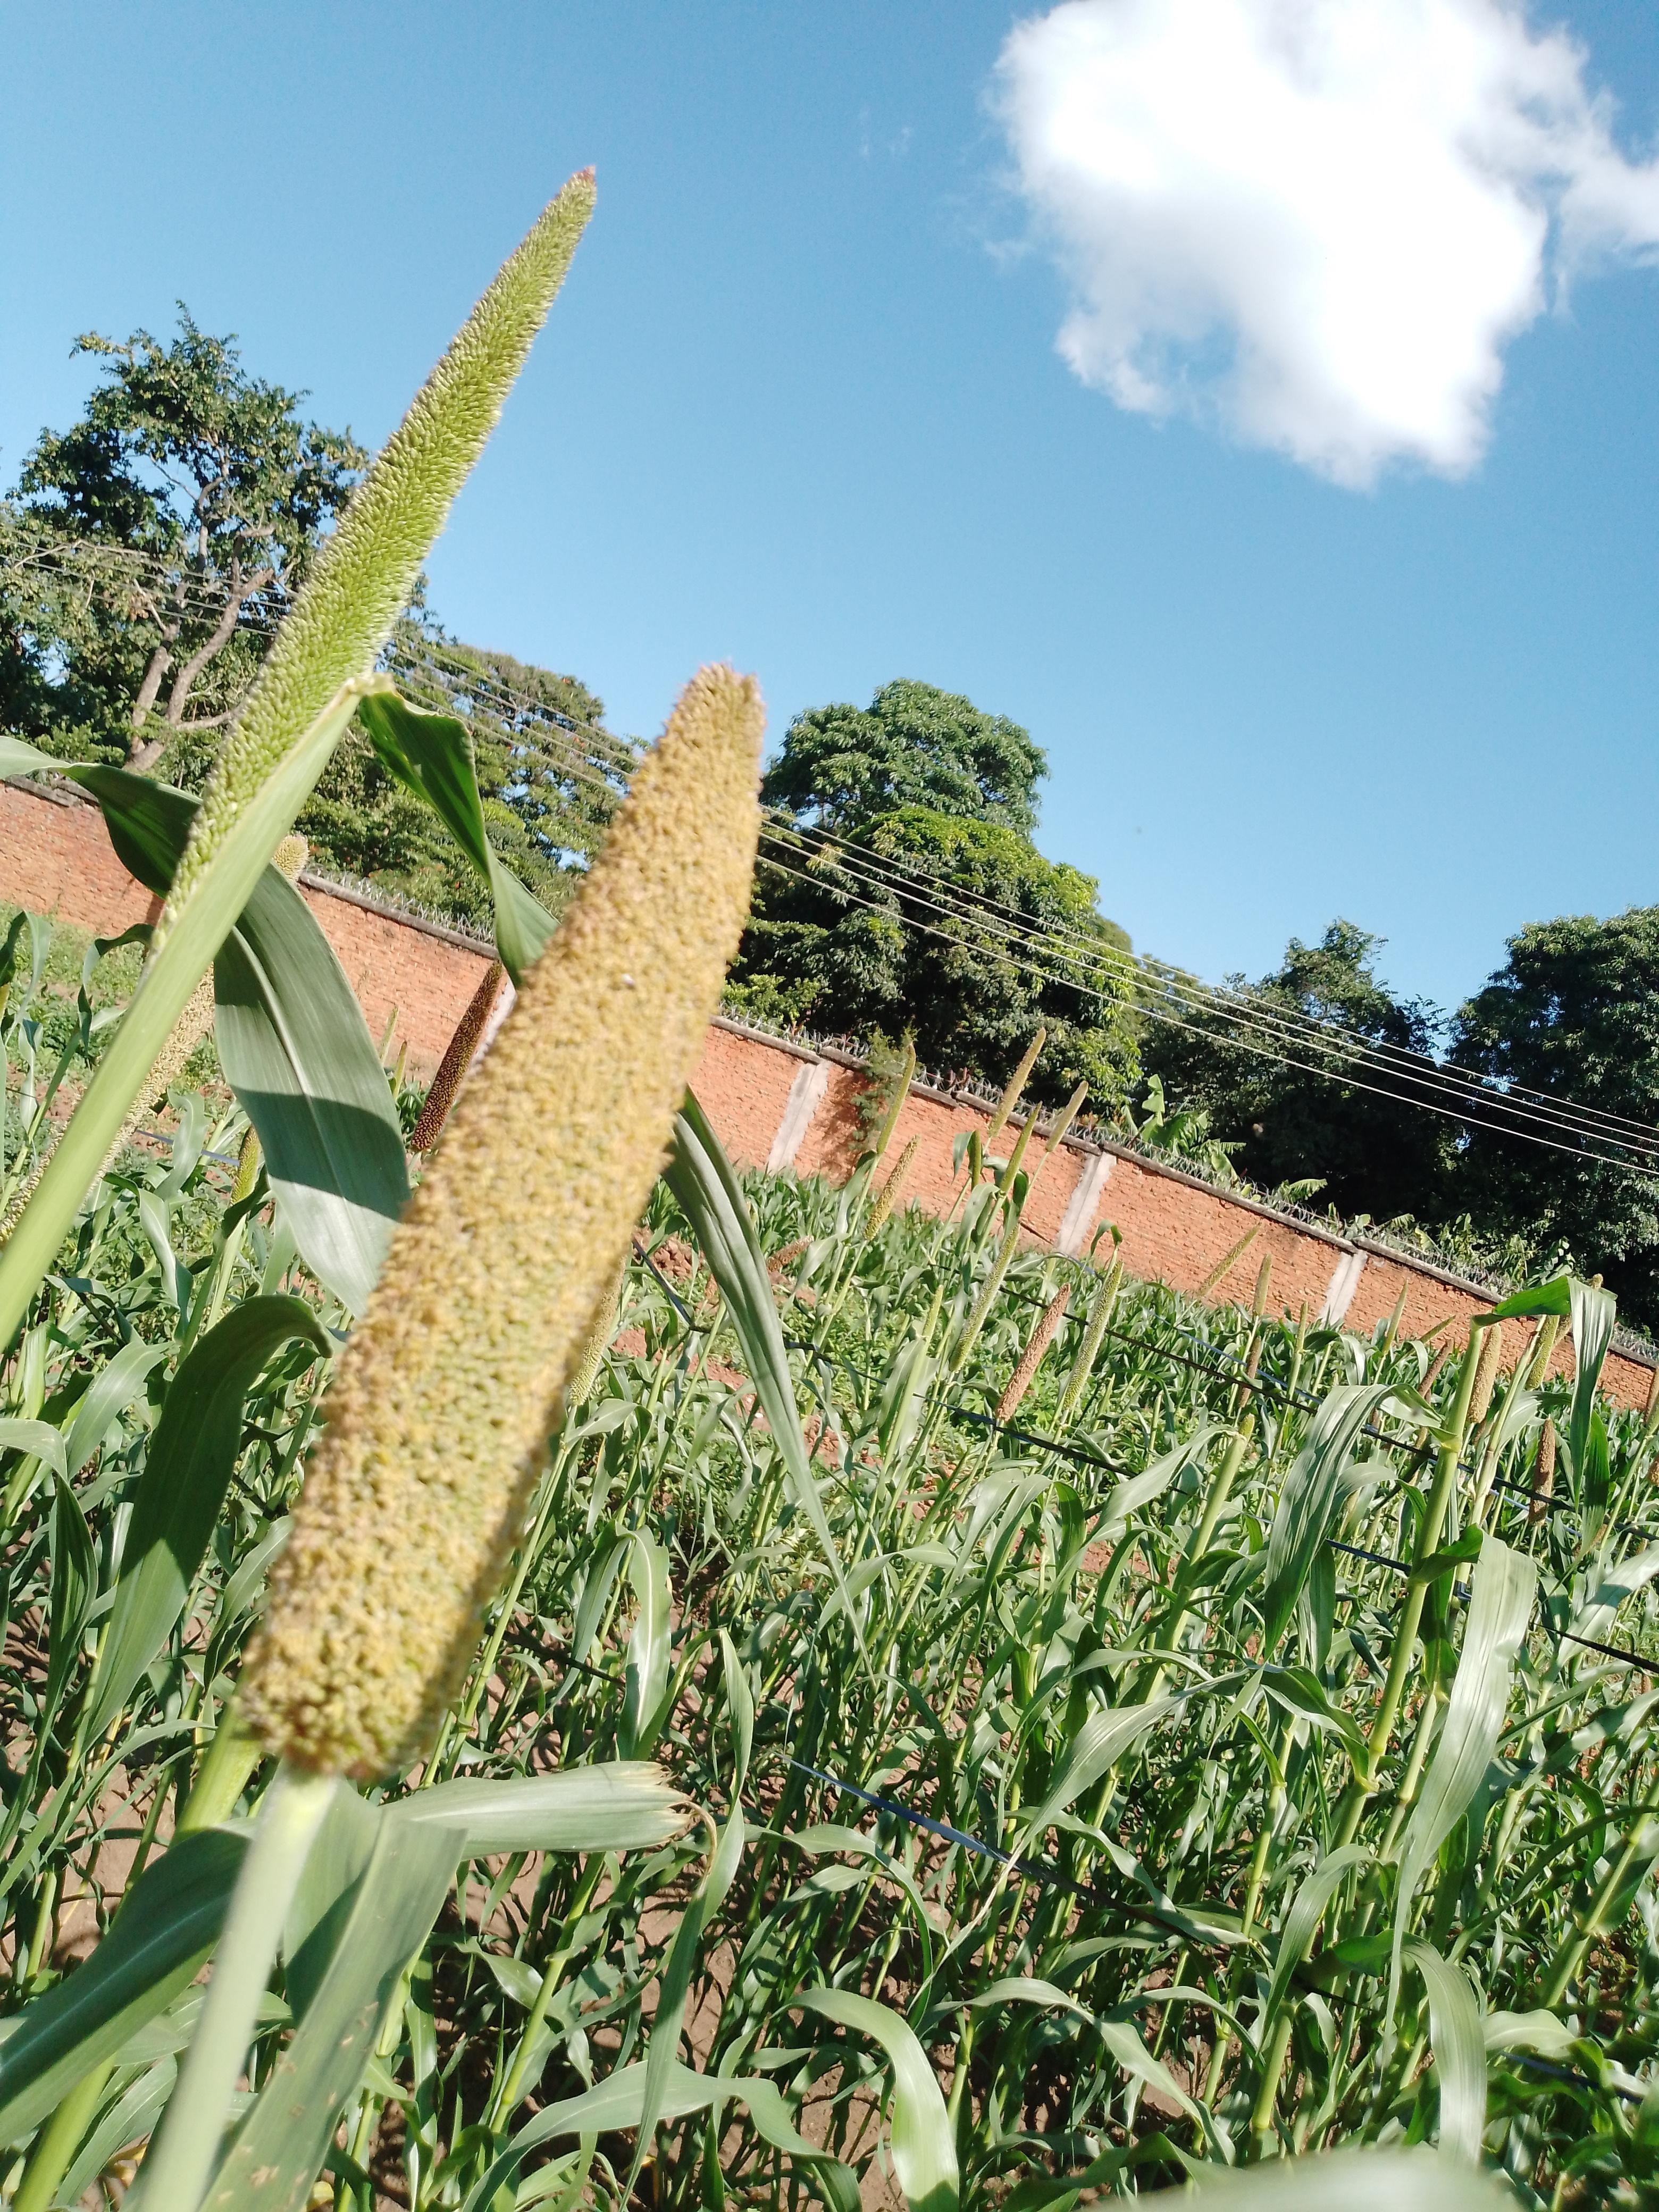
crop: pearl millet
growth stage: development pod
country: Malawi
